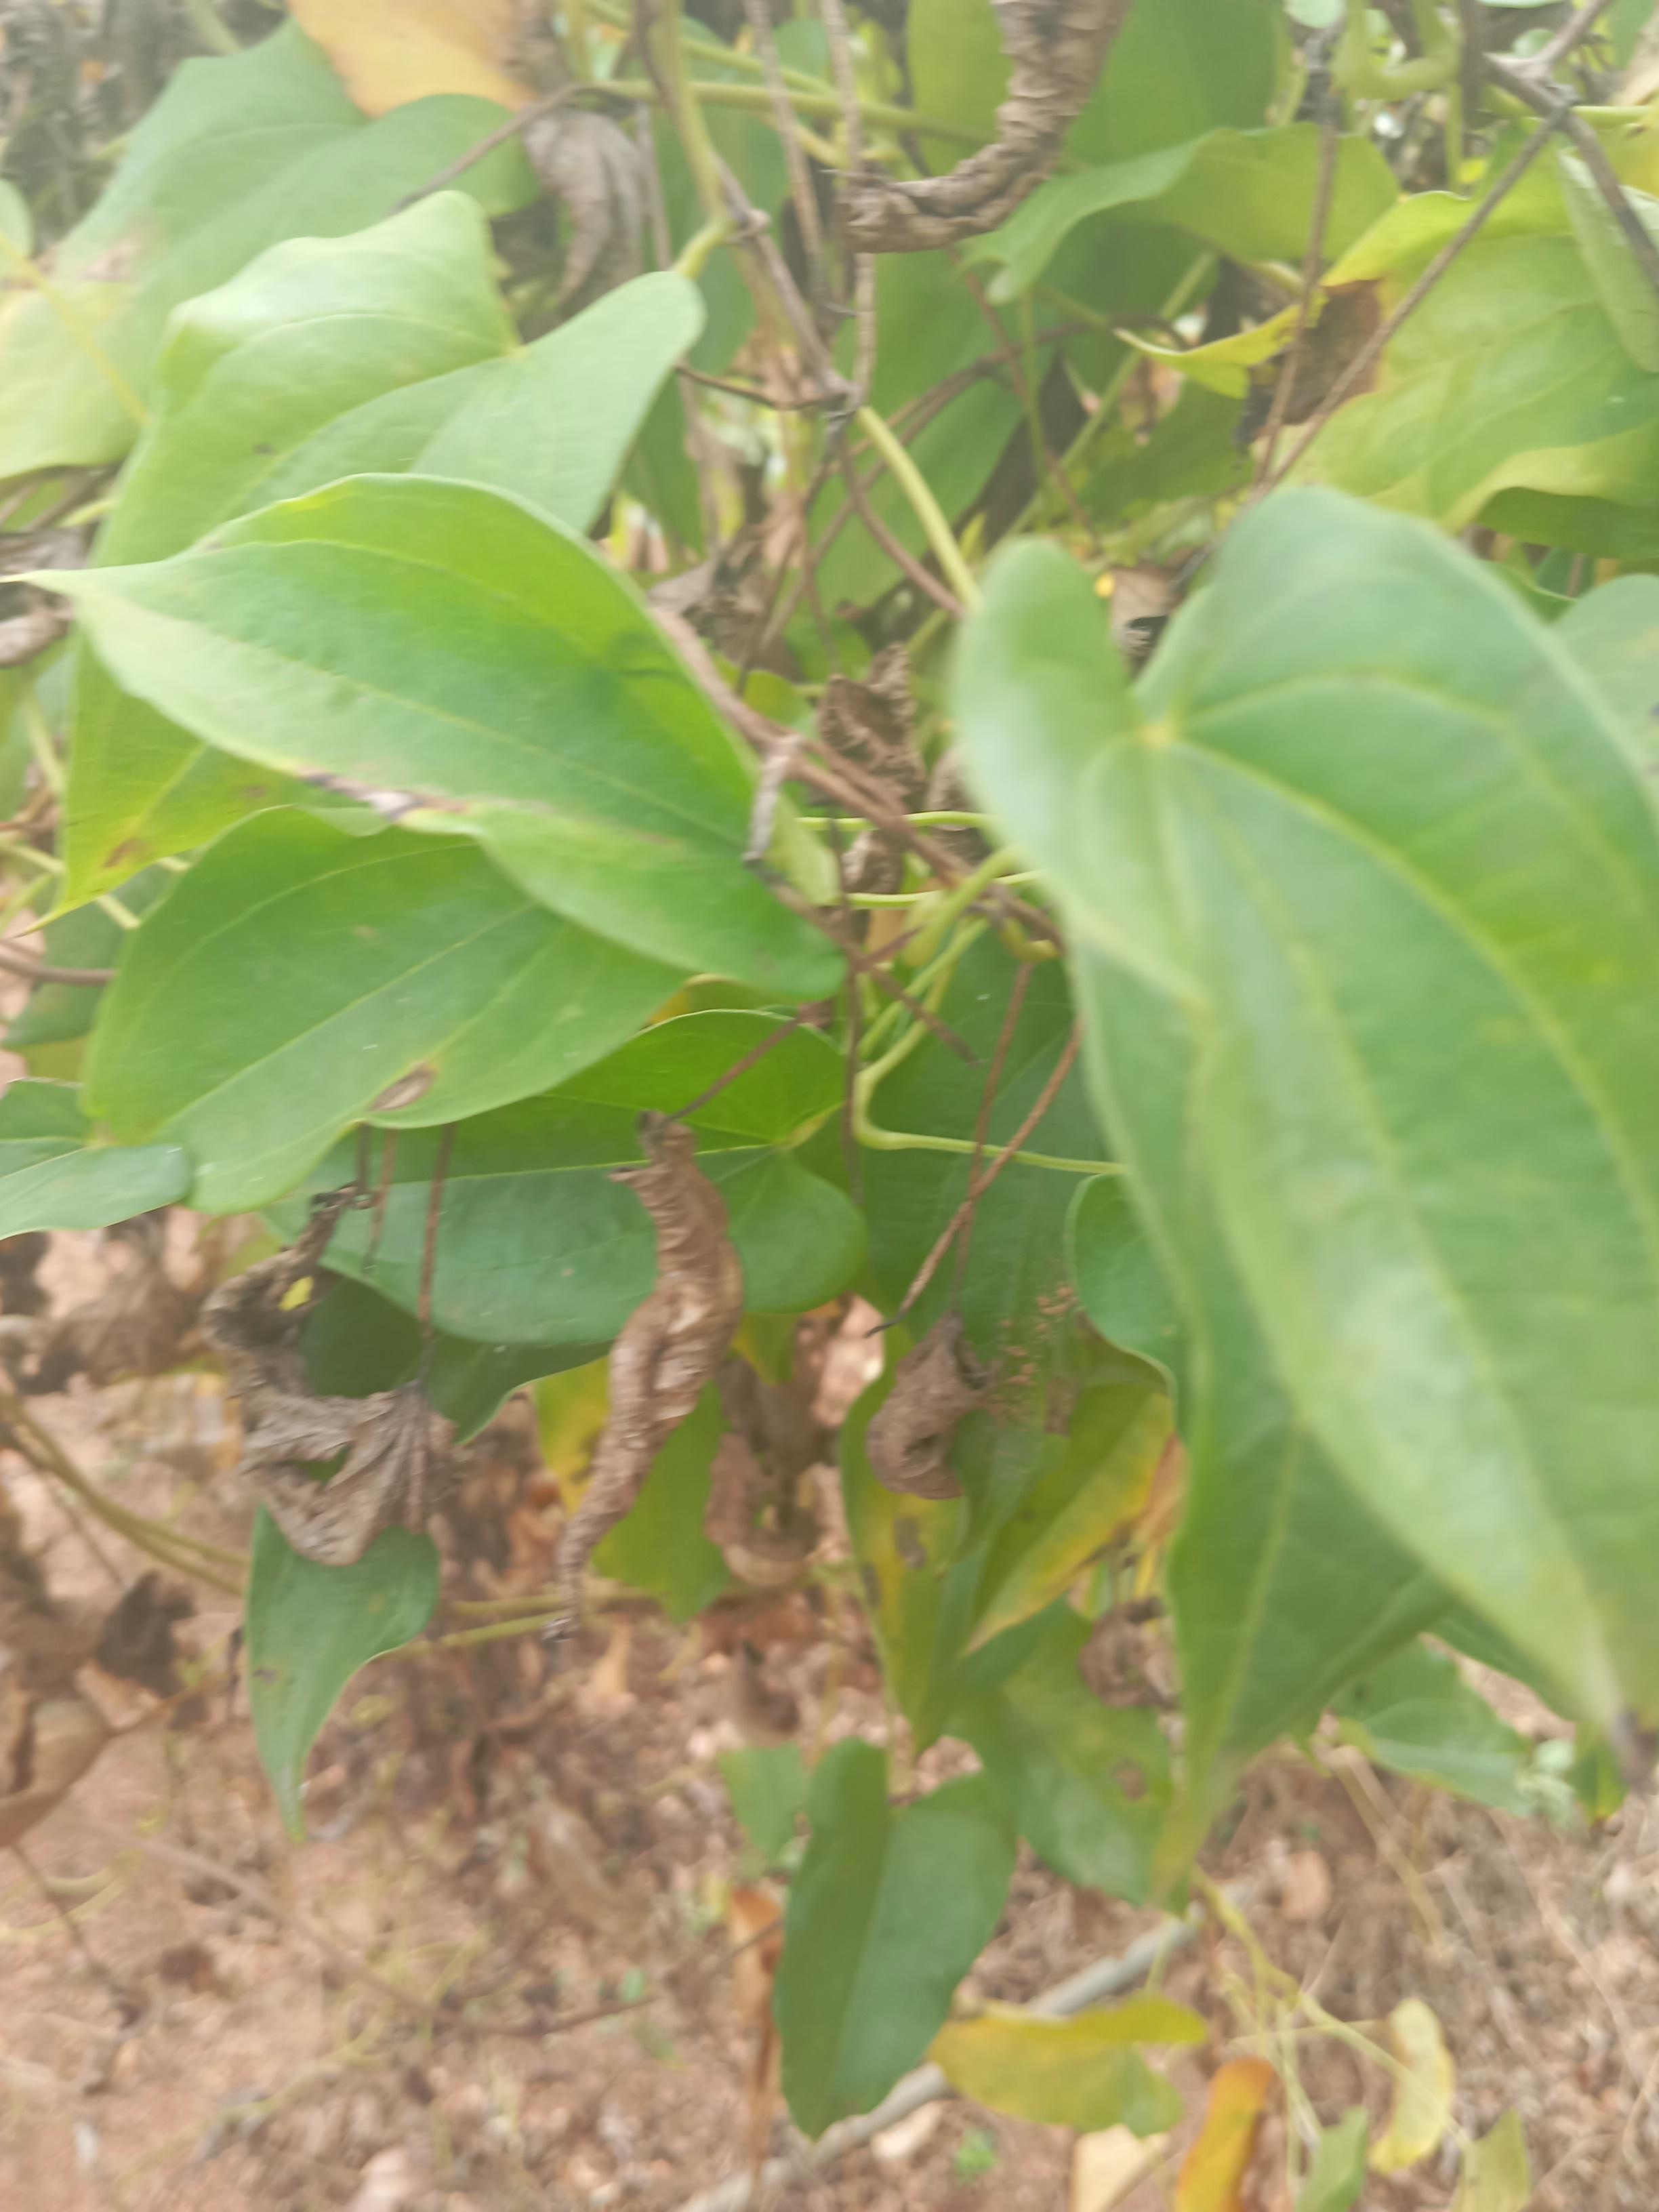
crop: yam
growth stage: maturity
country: Nigeria
